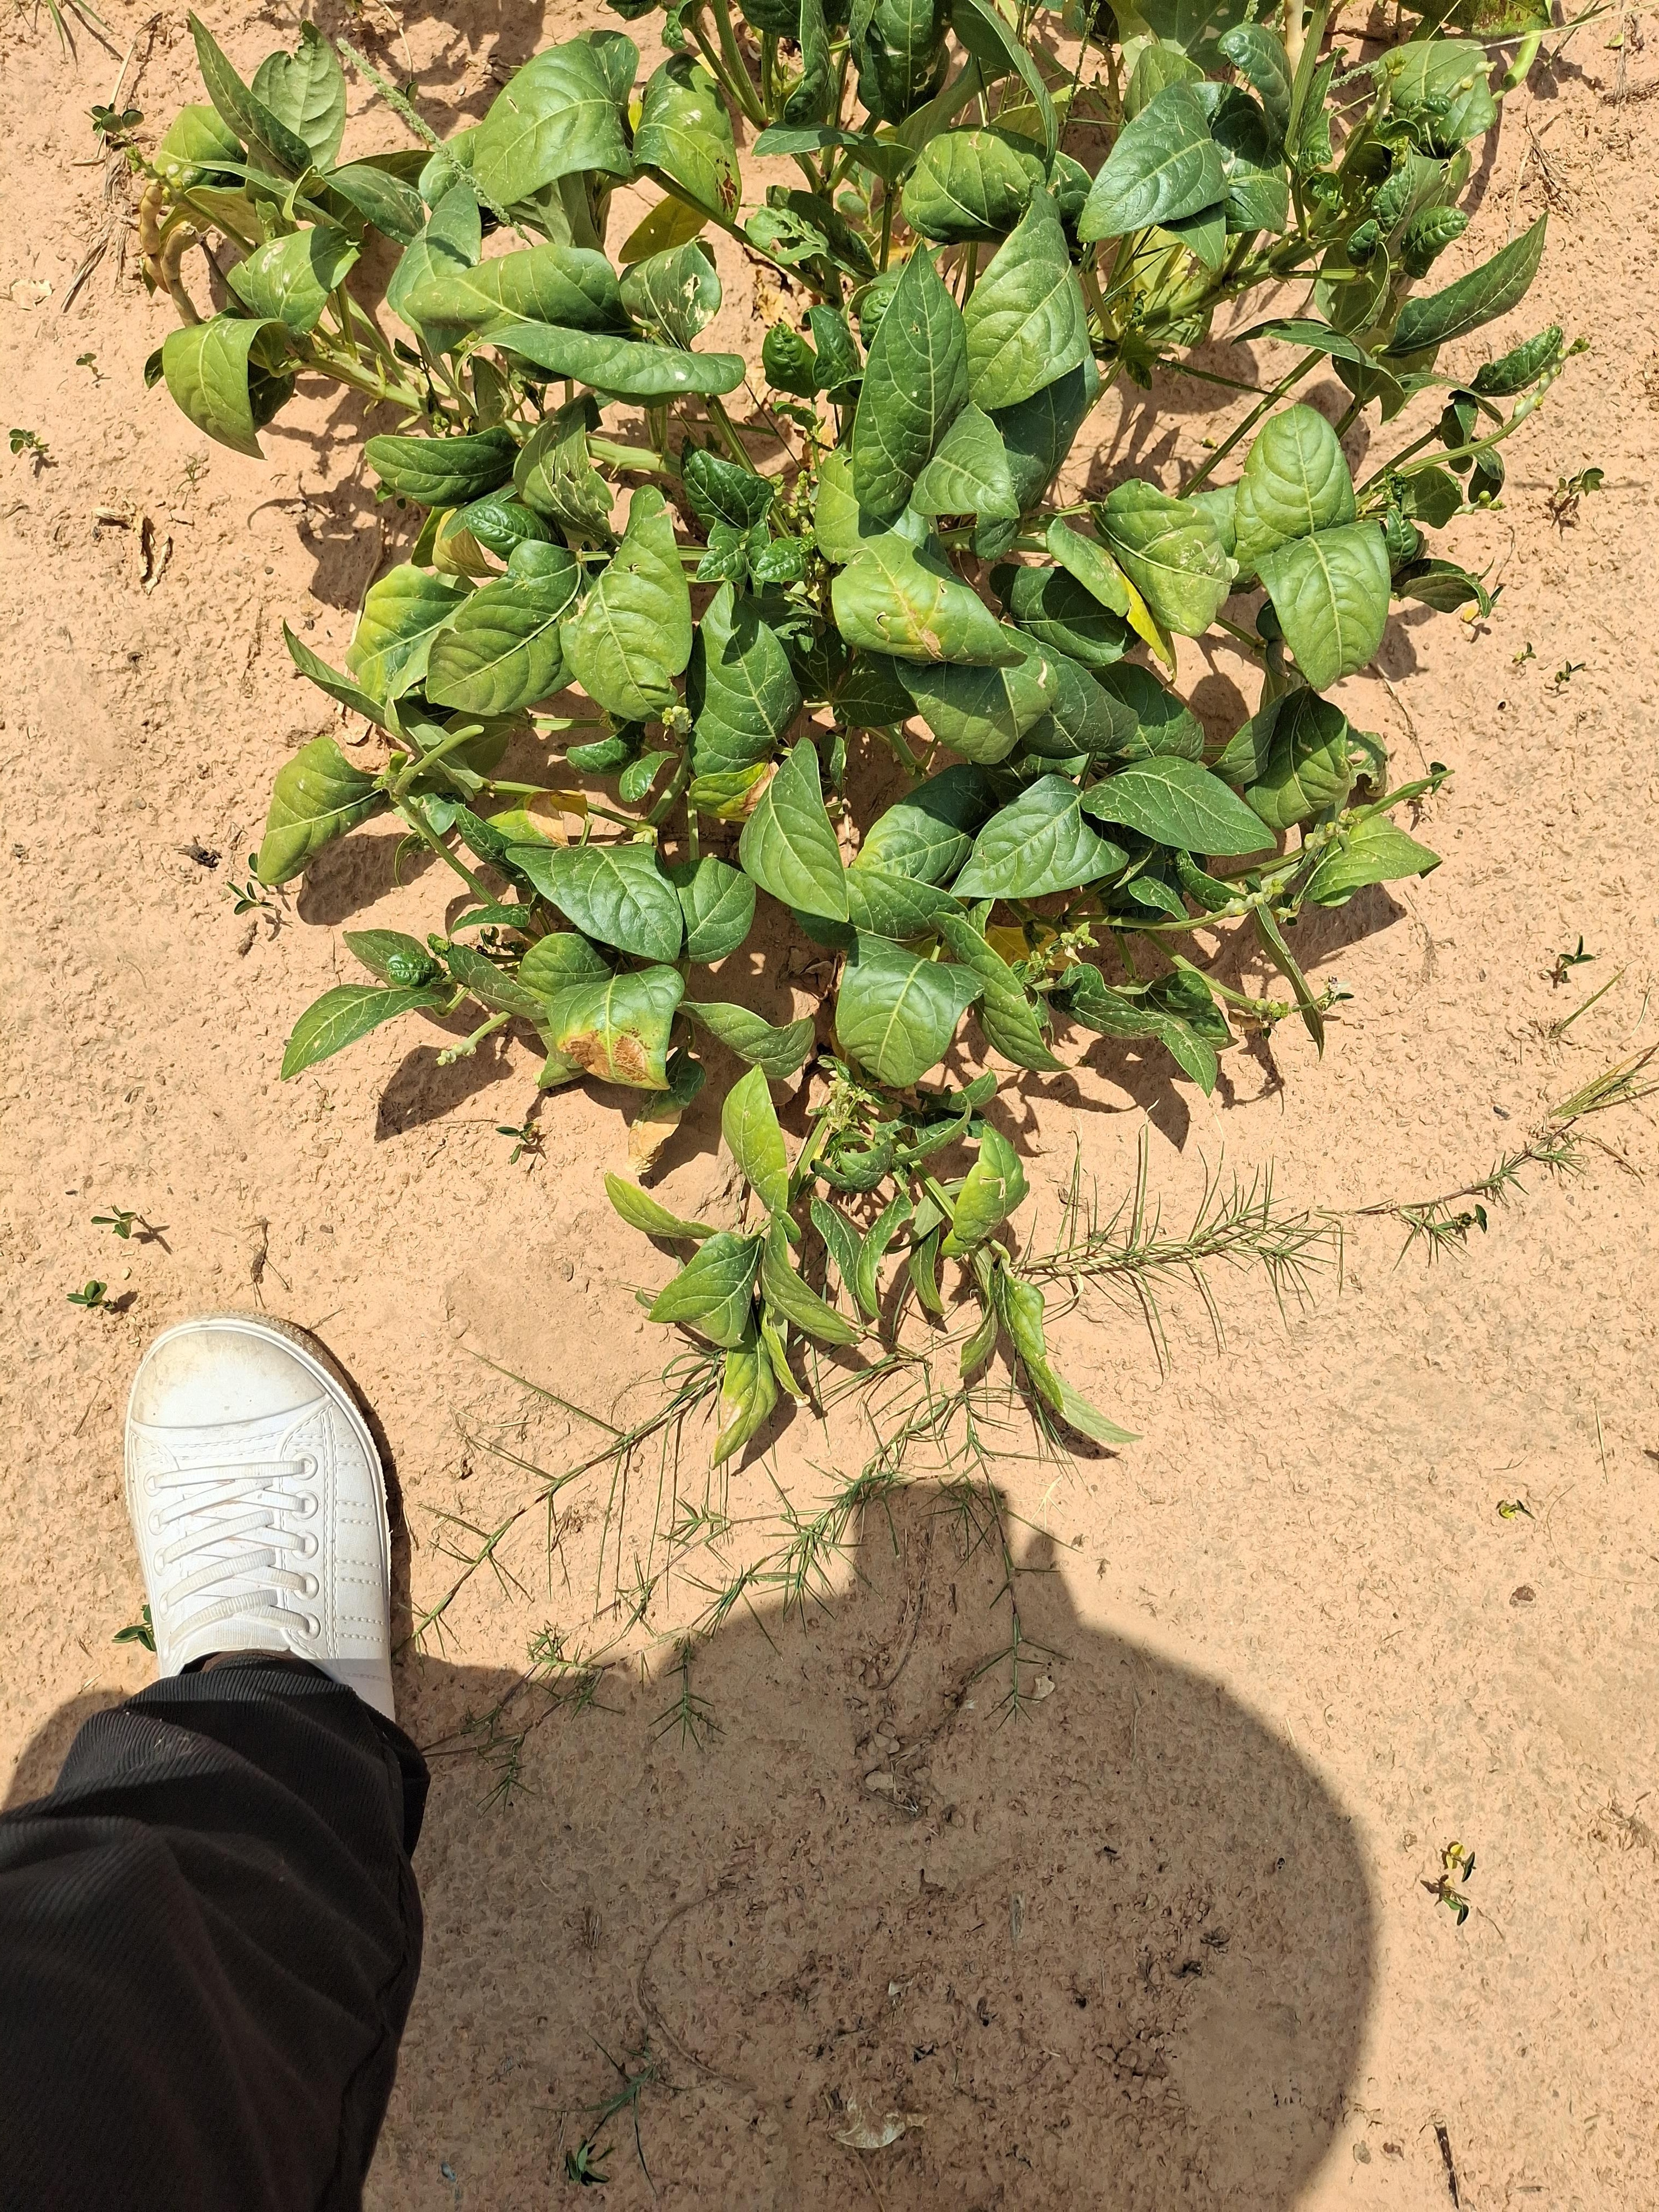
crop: cowpea
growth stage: harvest maturity
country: Nigeria
